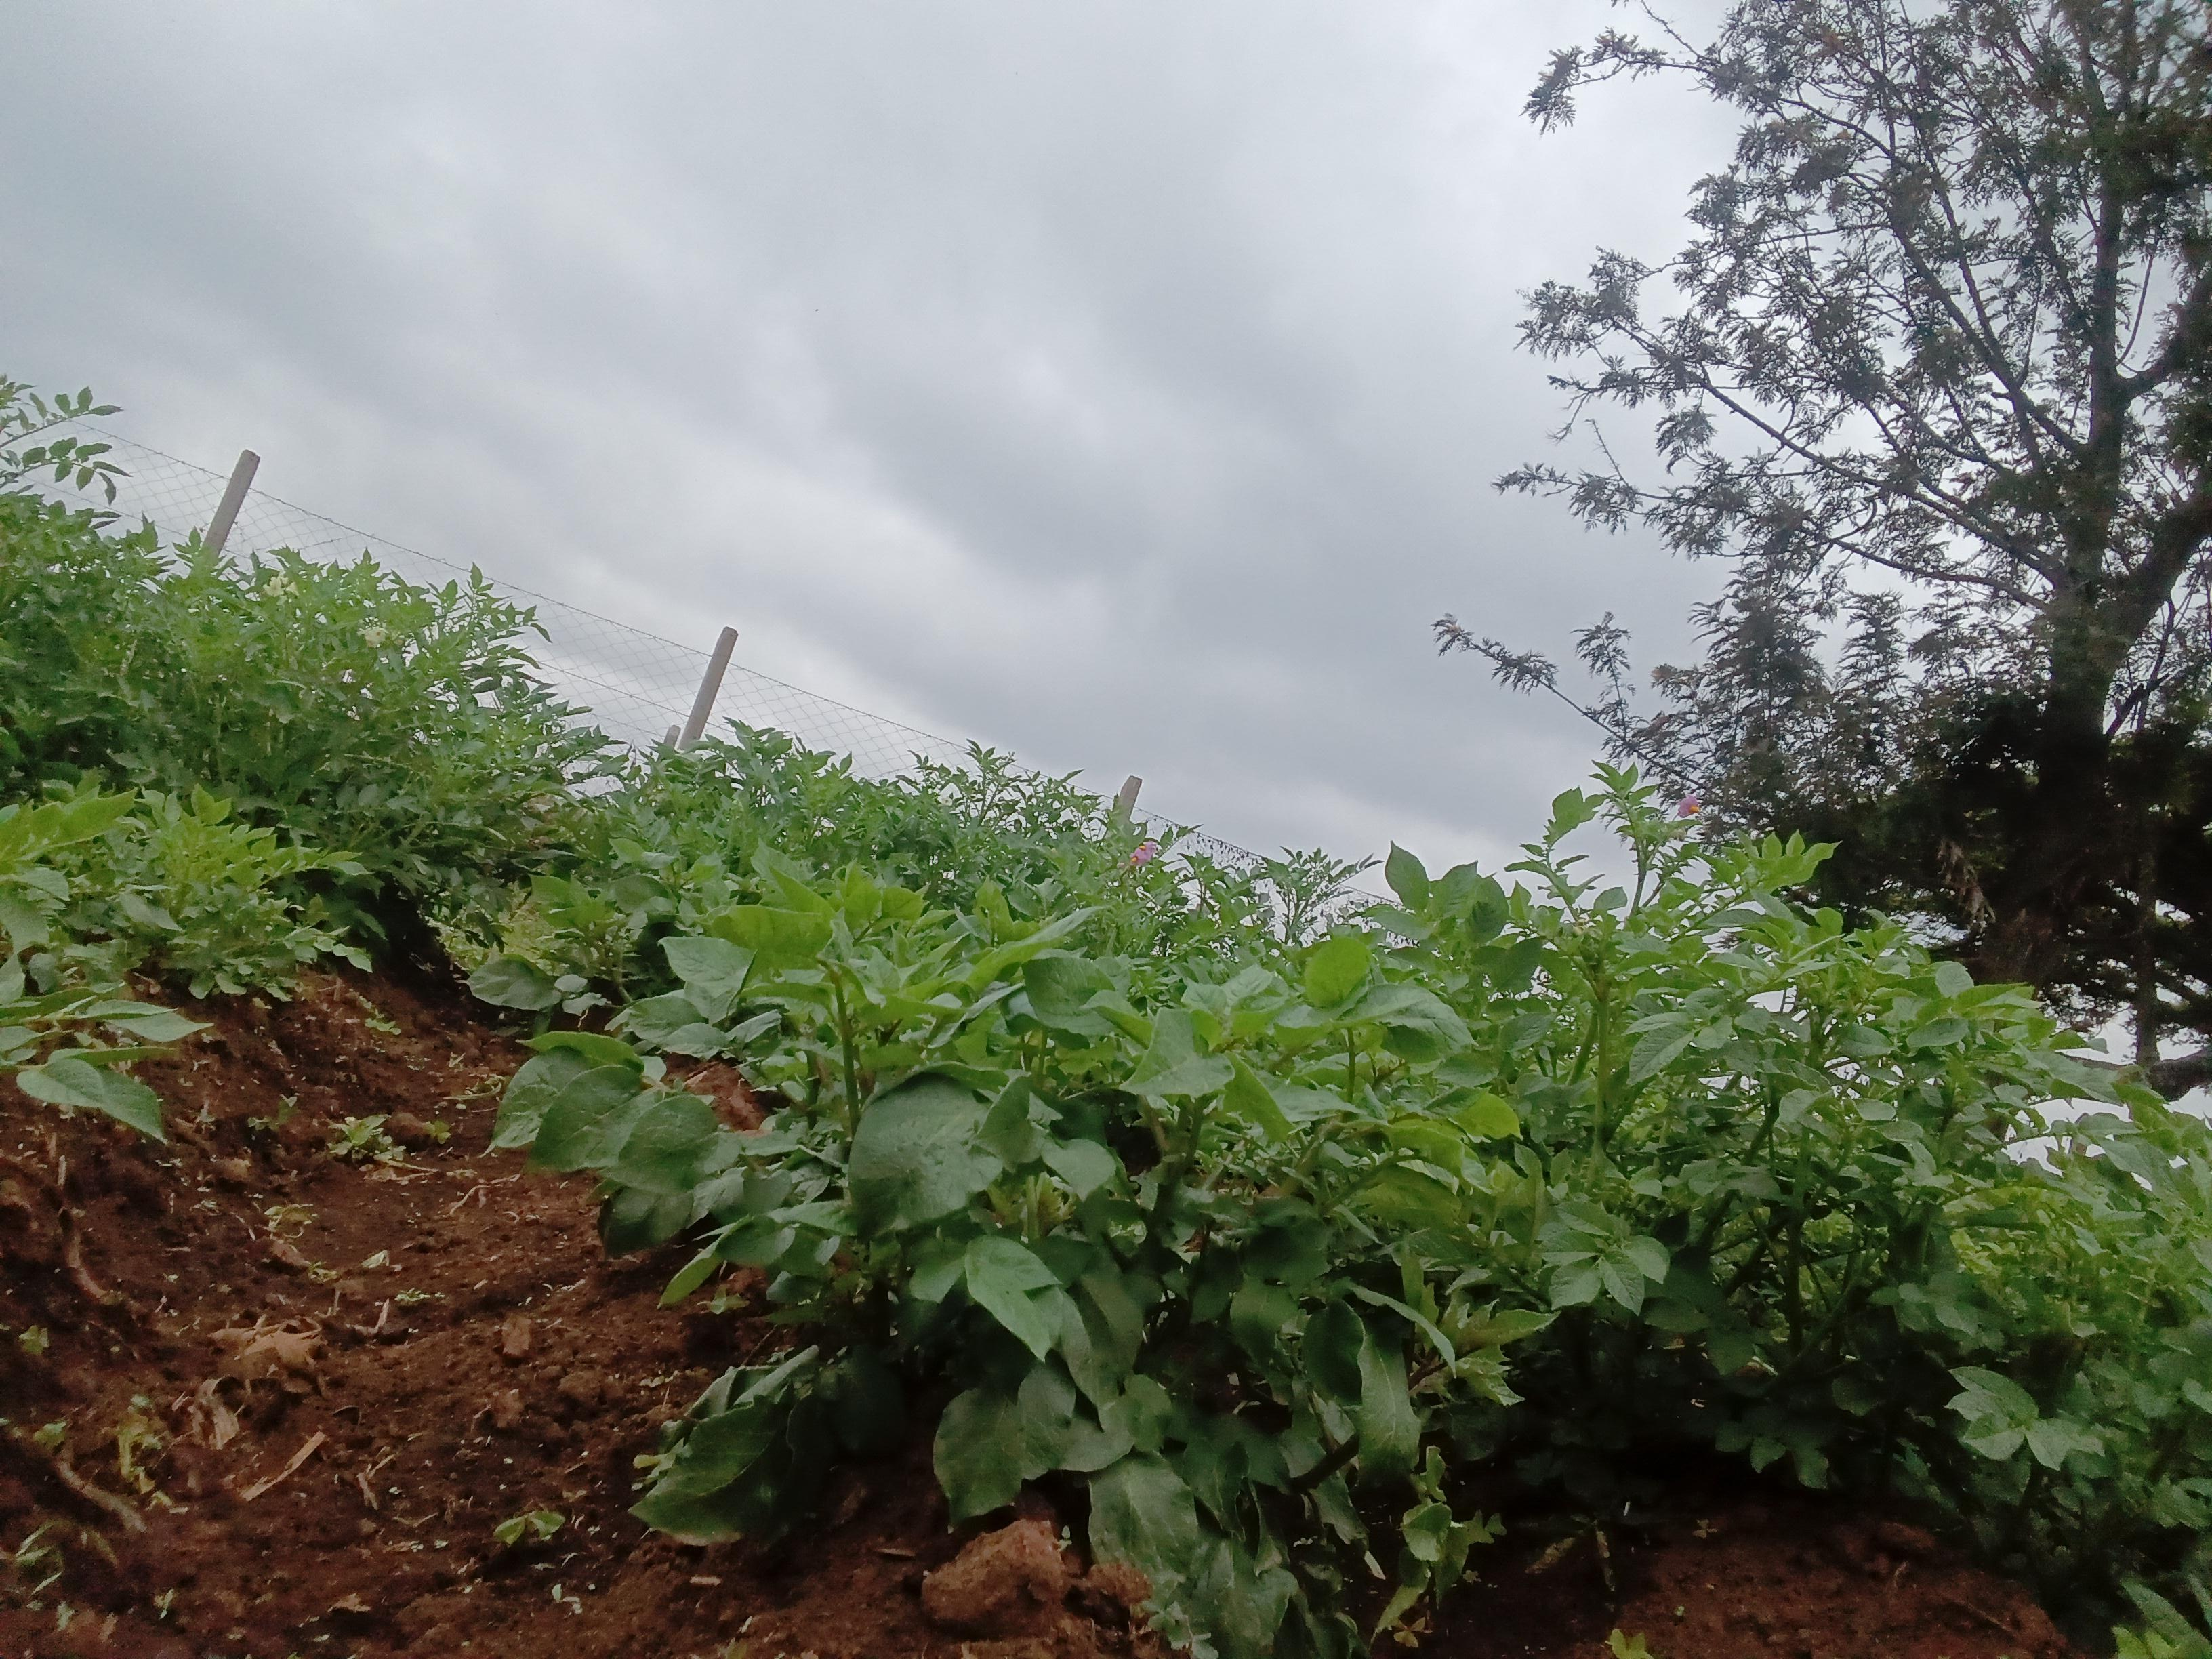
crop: potato
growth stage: vegetative
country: Kenya
